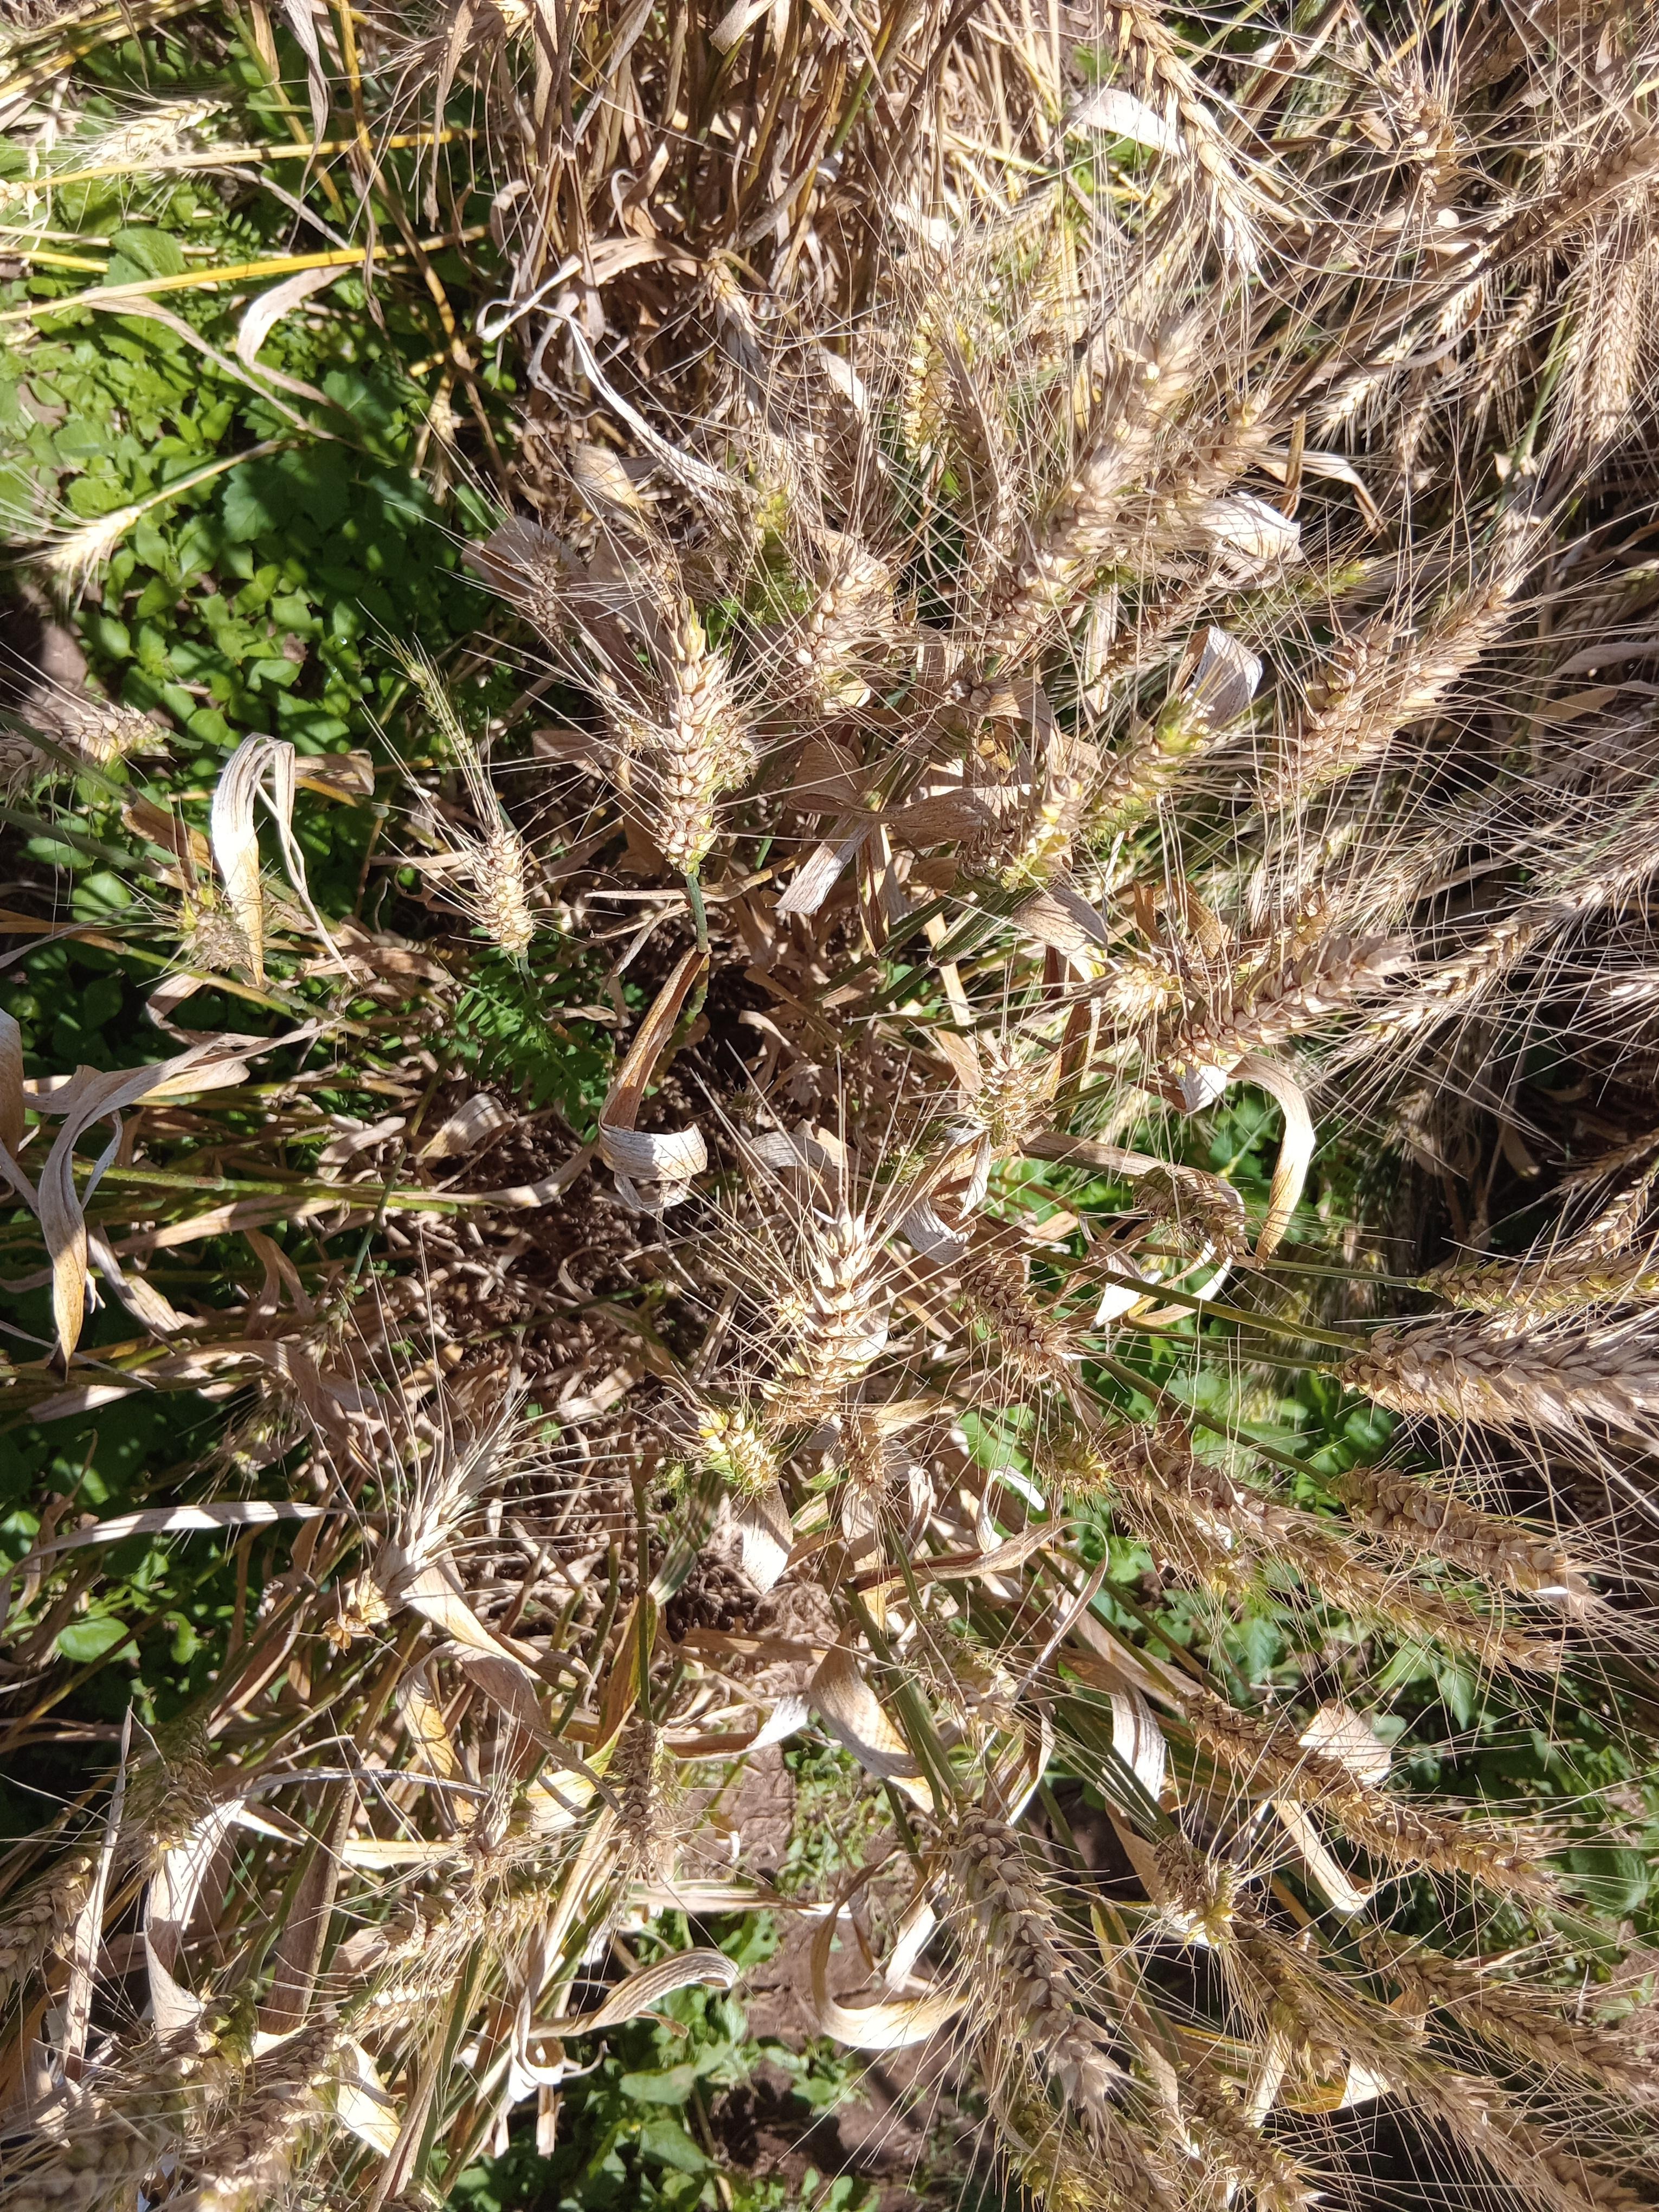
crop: wheat
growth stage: maturity
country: Kenya
